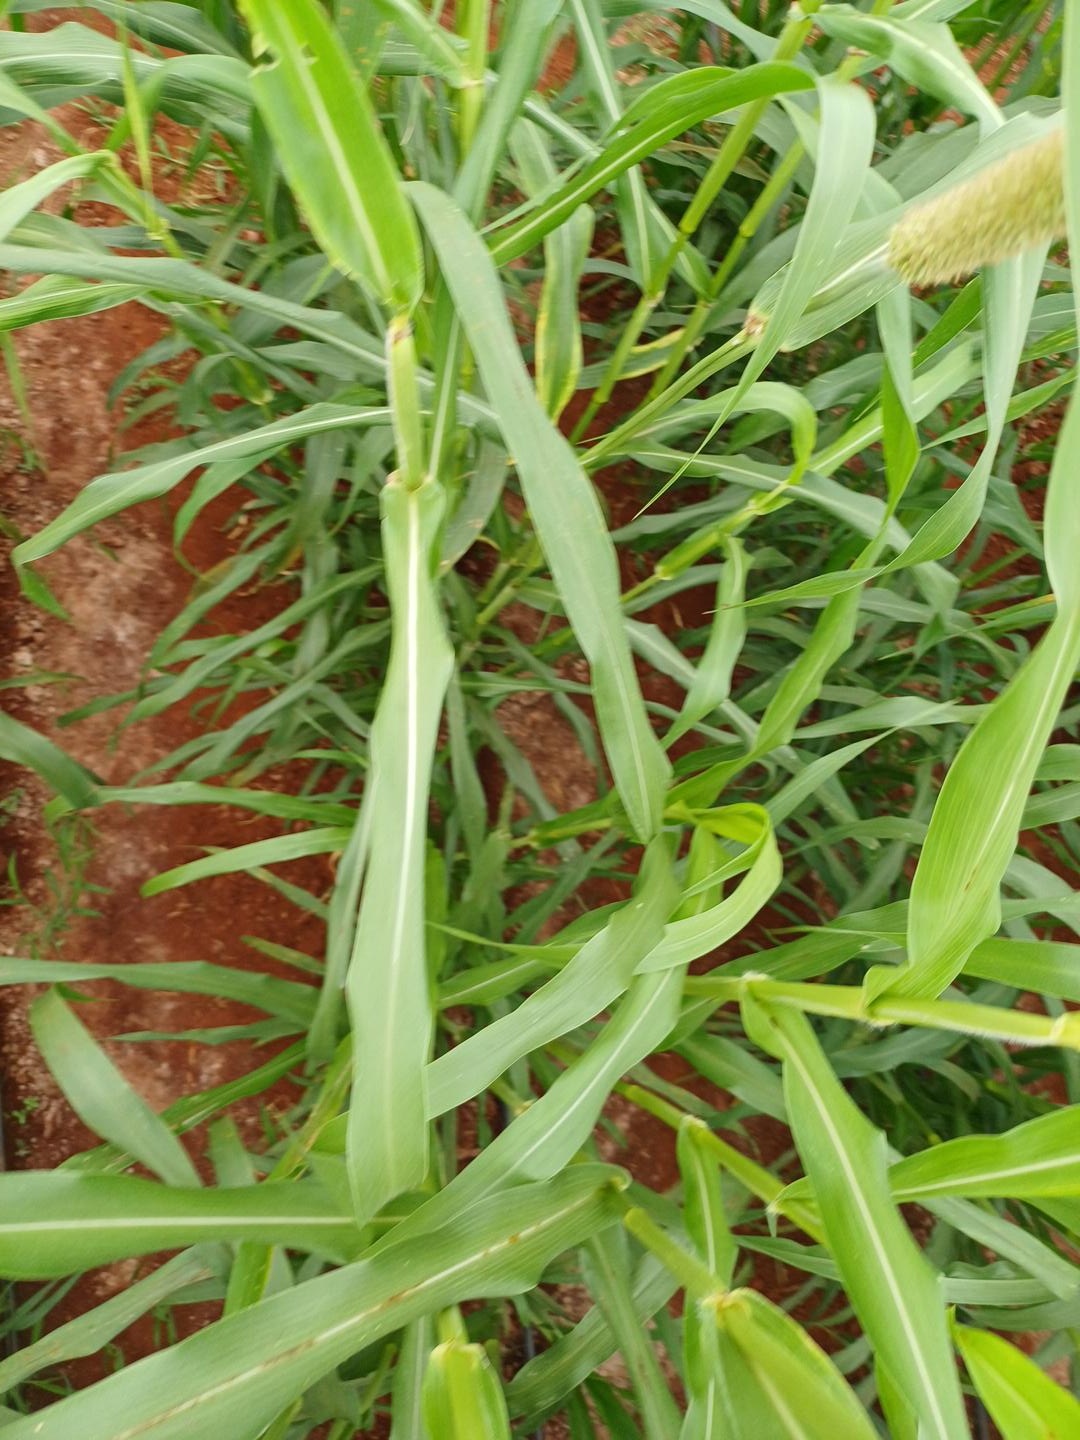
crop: pearl millet
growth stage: flowering
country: Kenya
